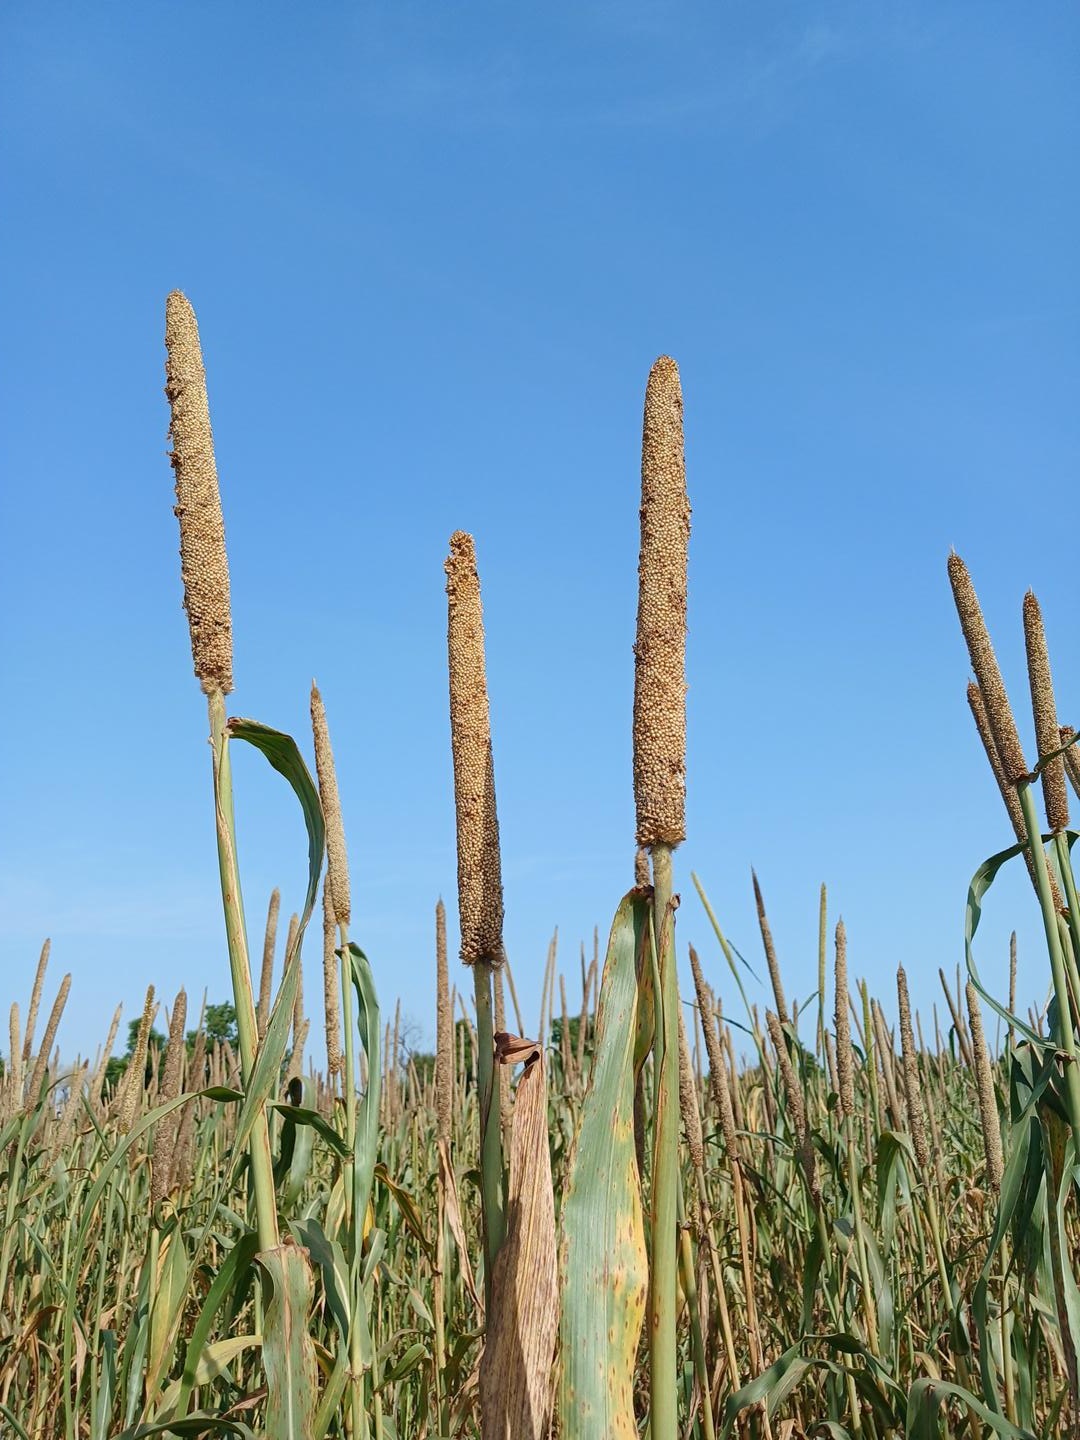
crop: pearl millet
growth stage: maturity
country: Senegal
